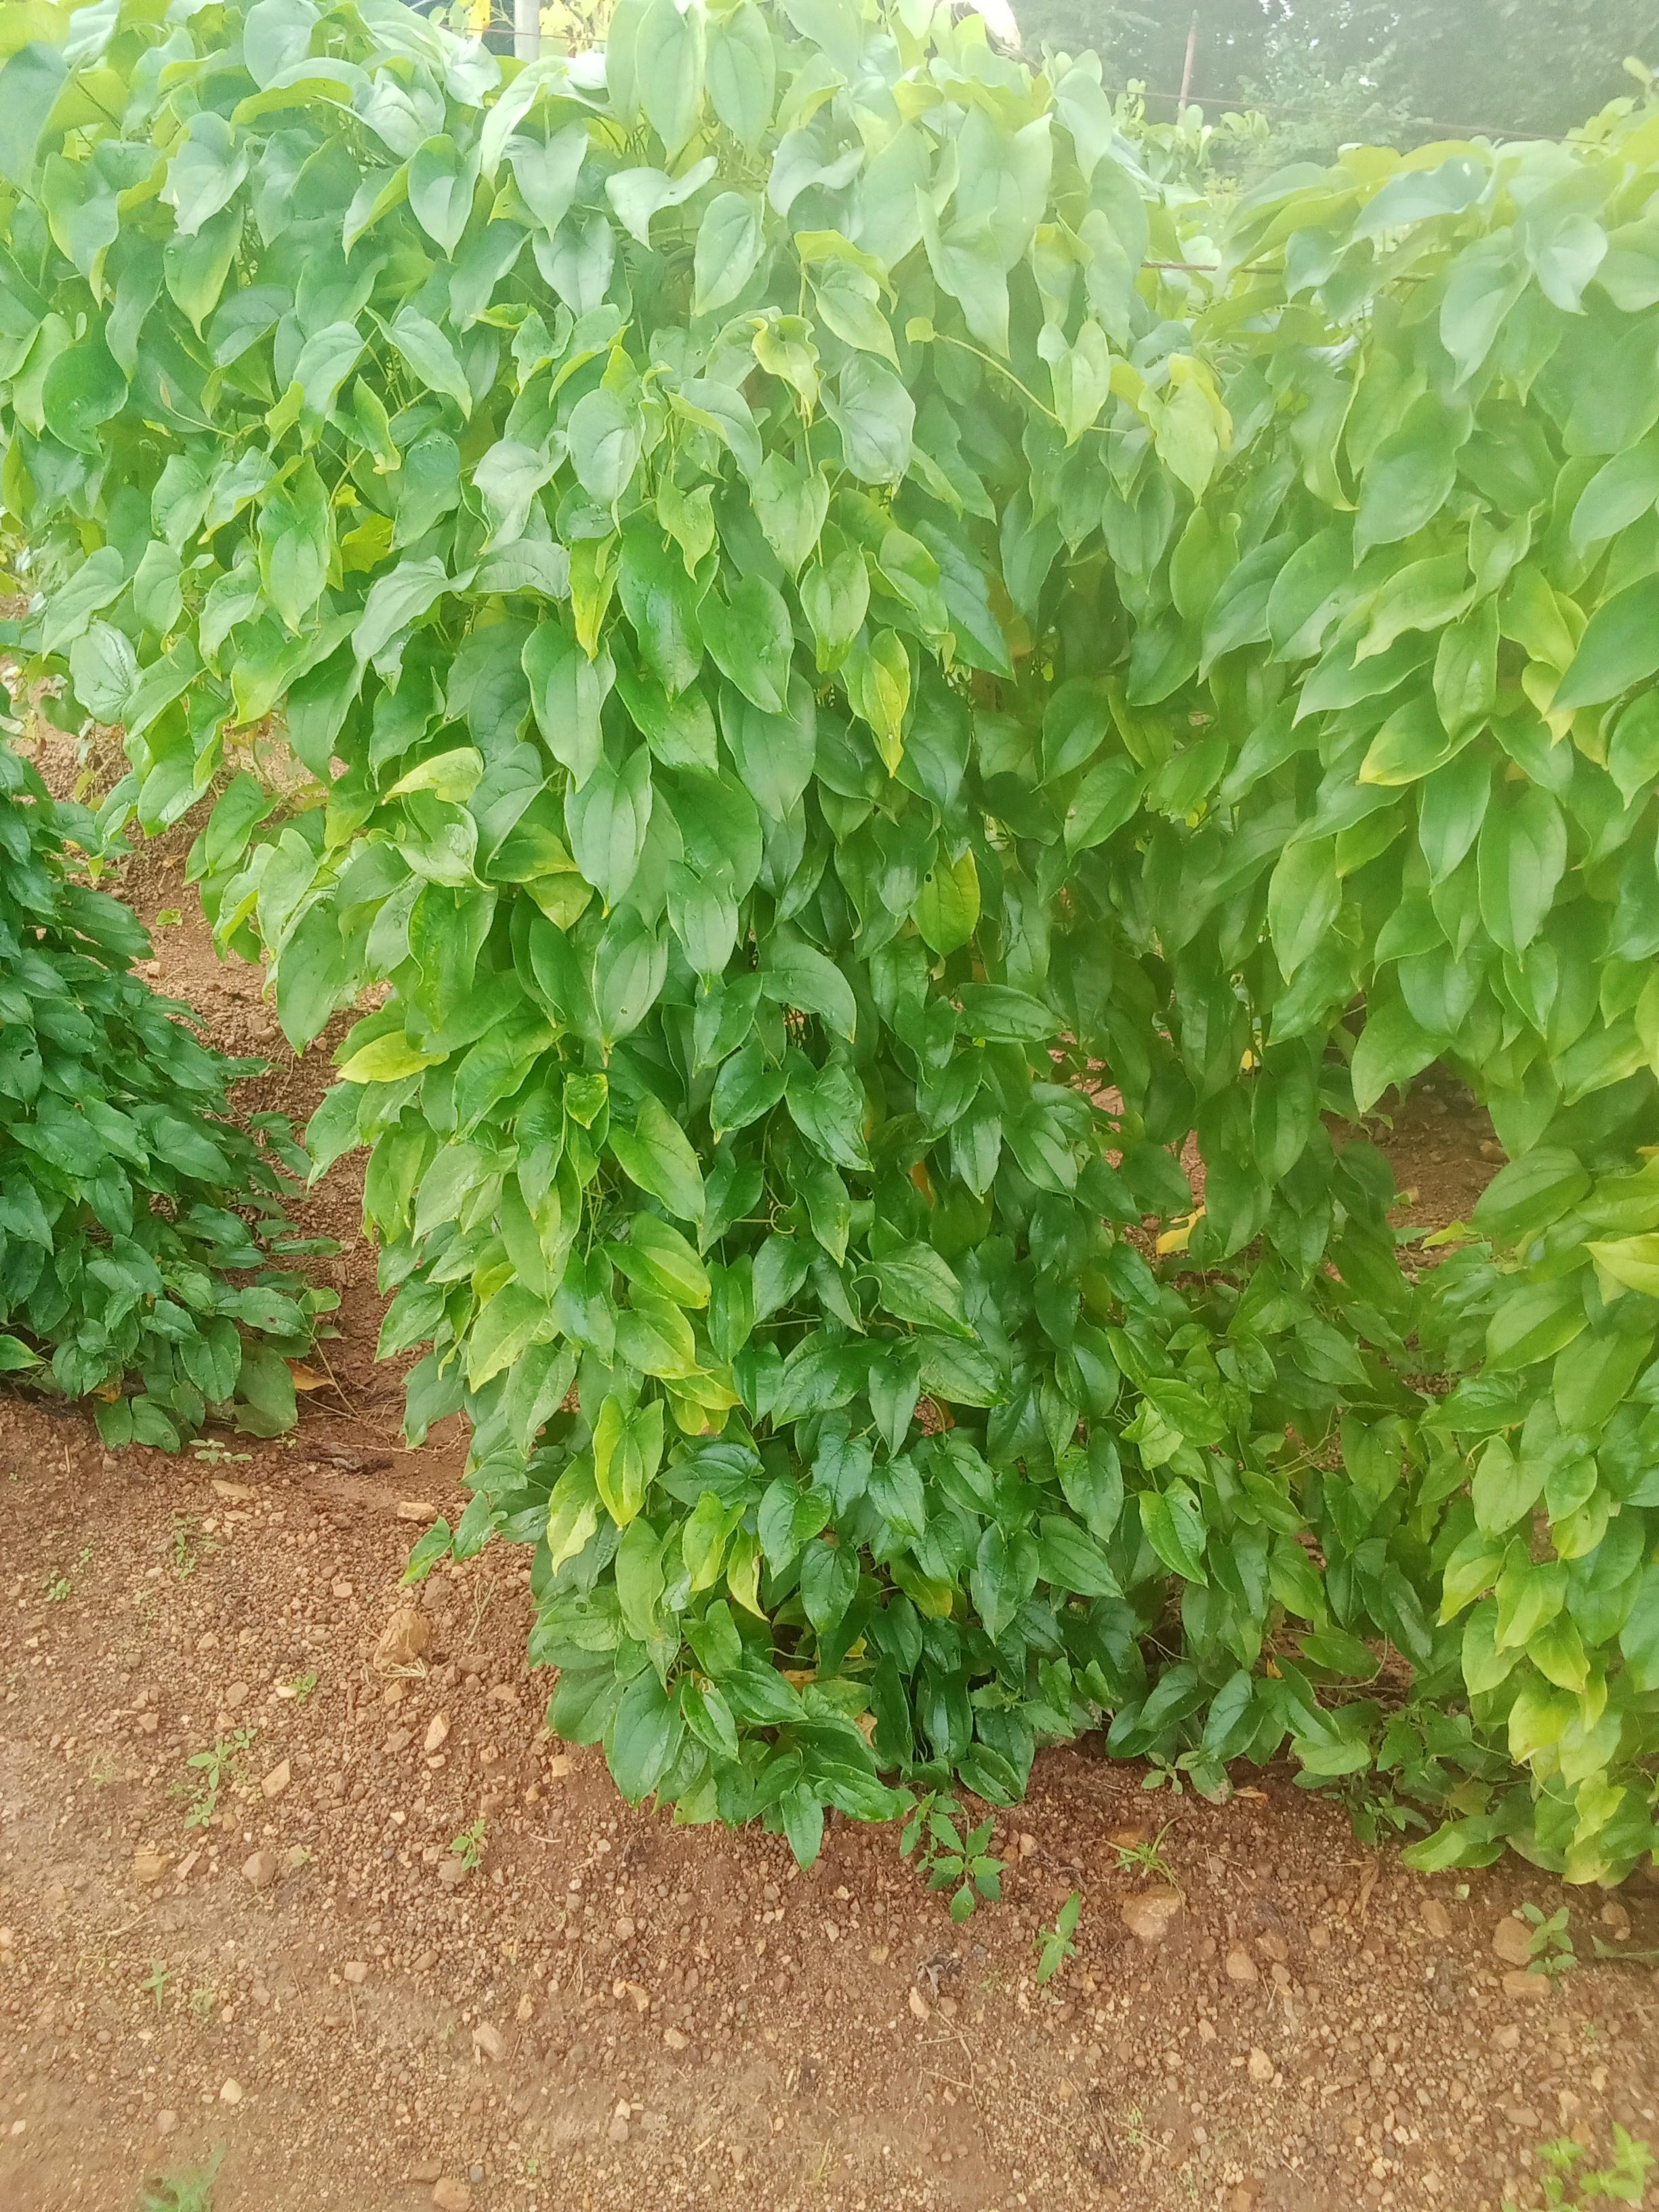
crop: yam
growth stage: vegetative
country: Nigeria
